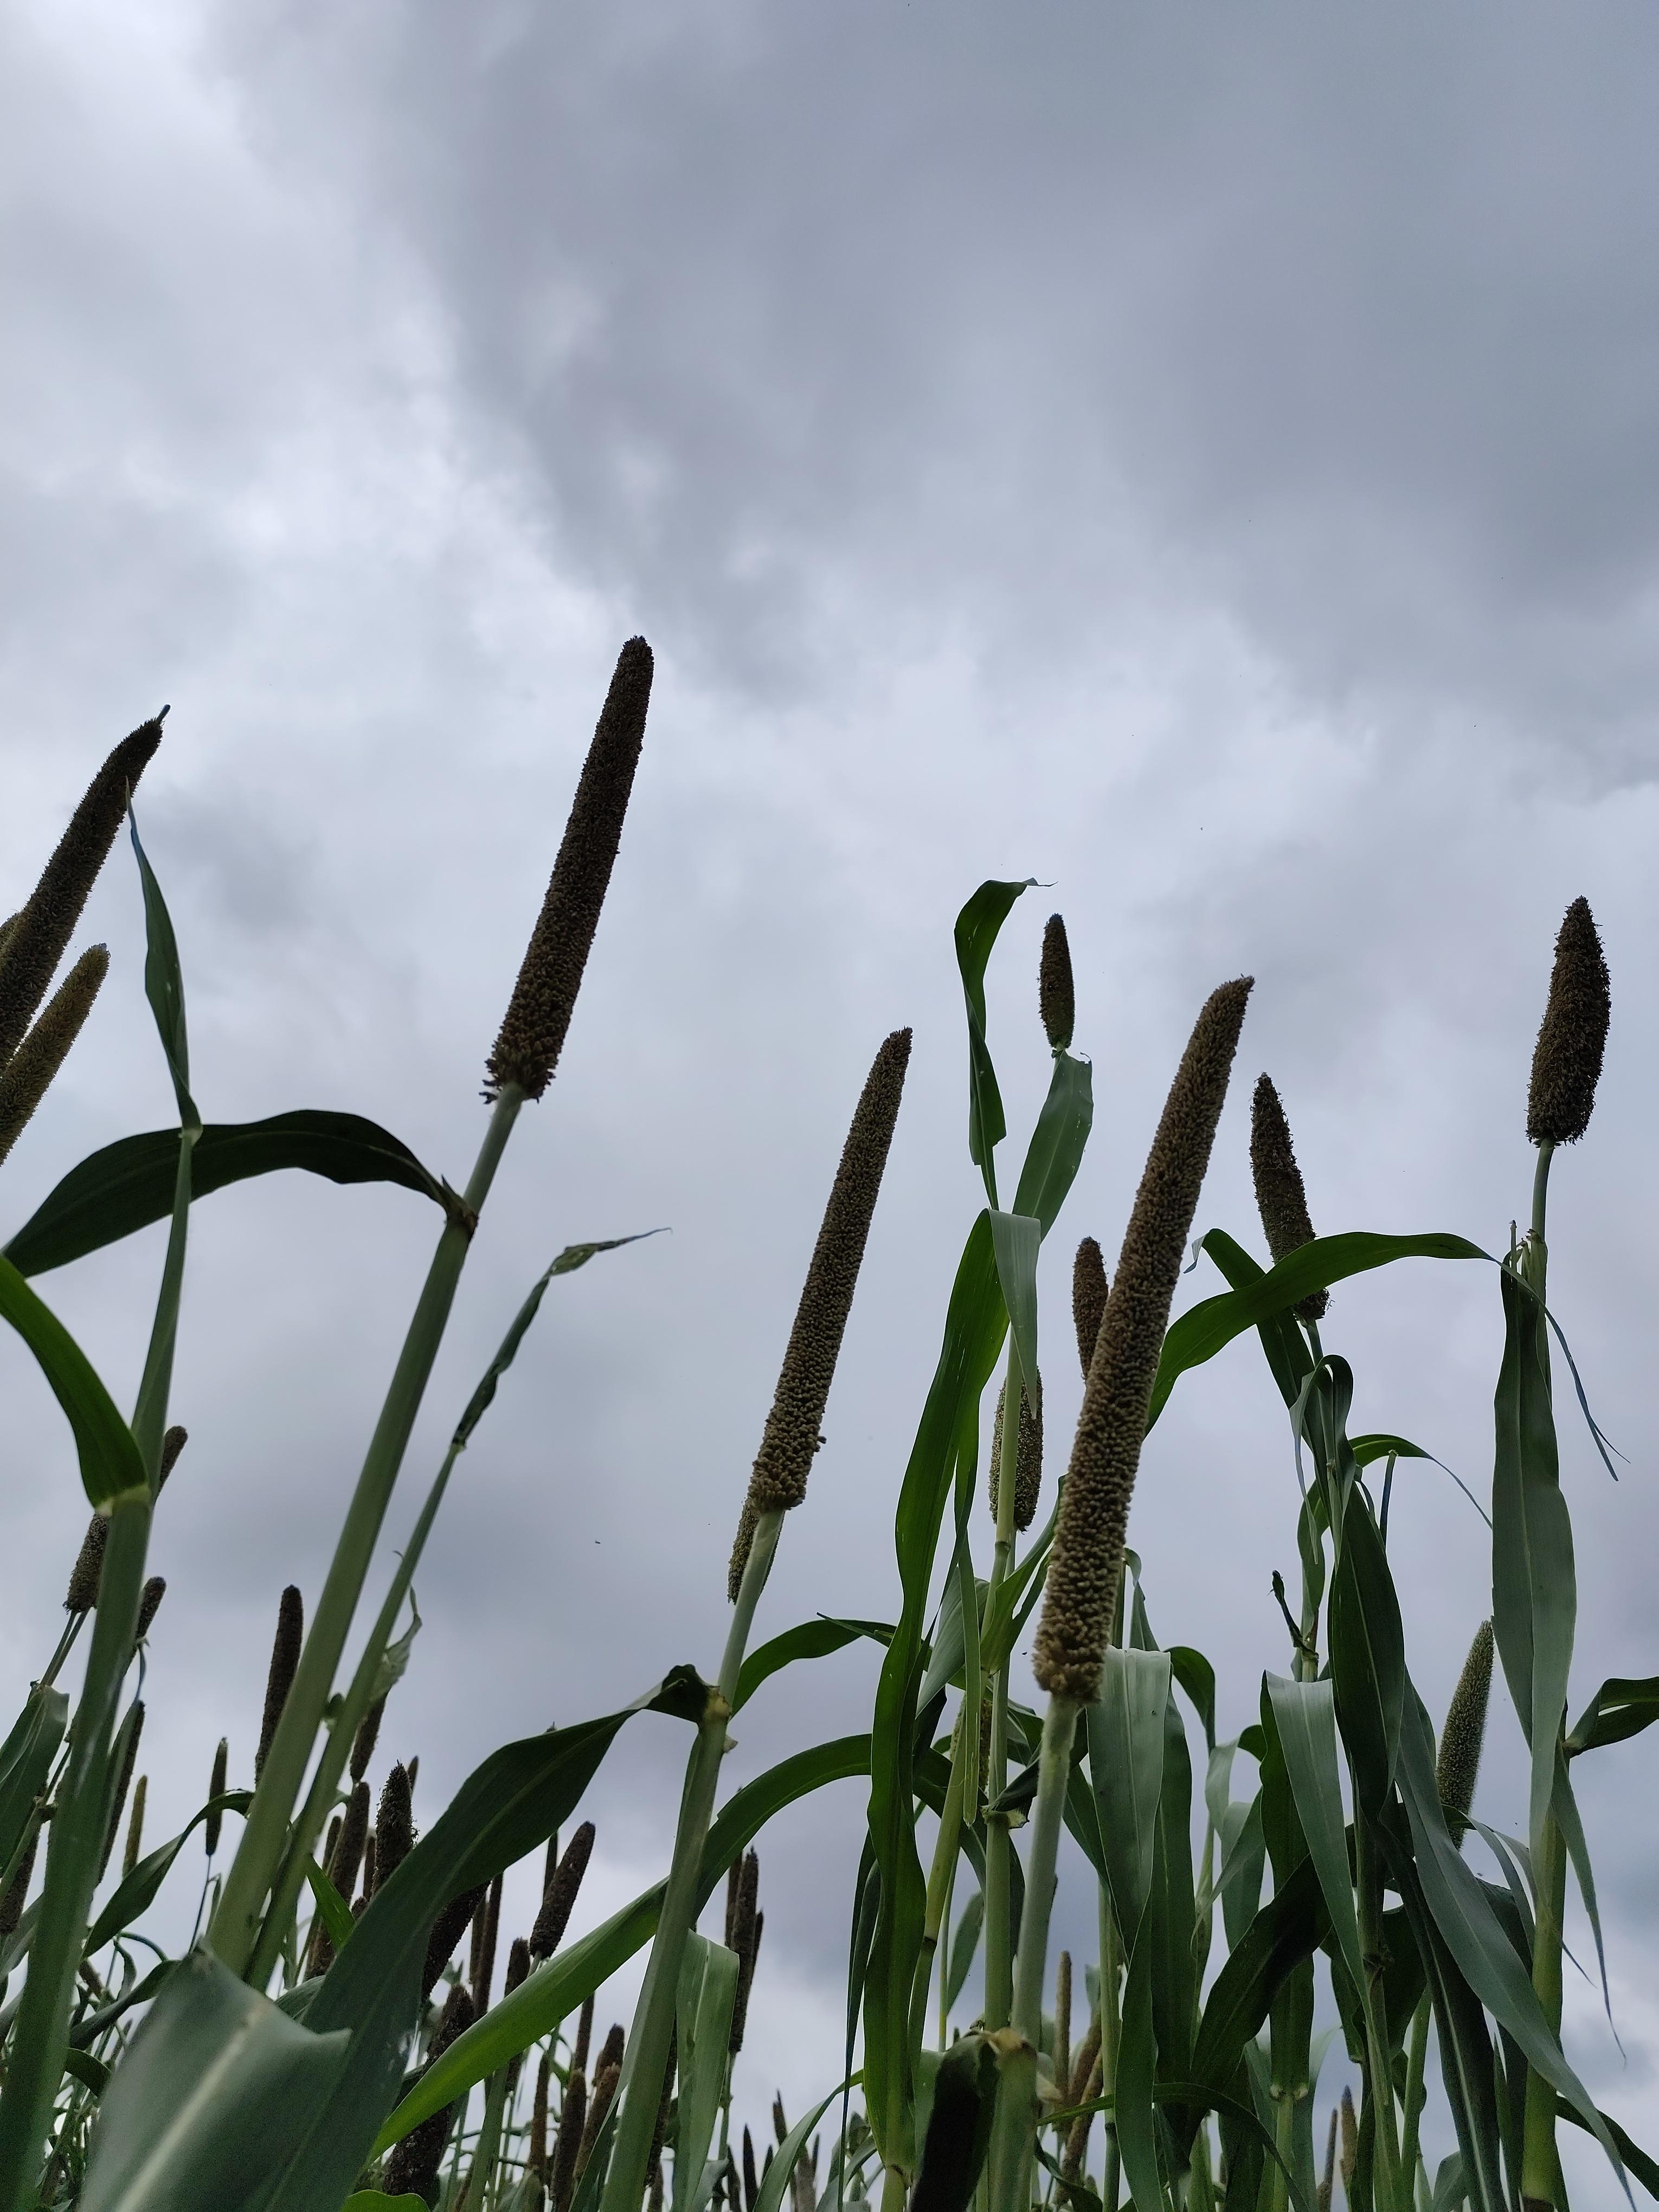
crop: pearl millet
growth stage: heading tuber
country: Tanzania
